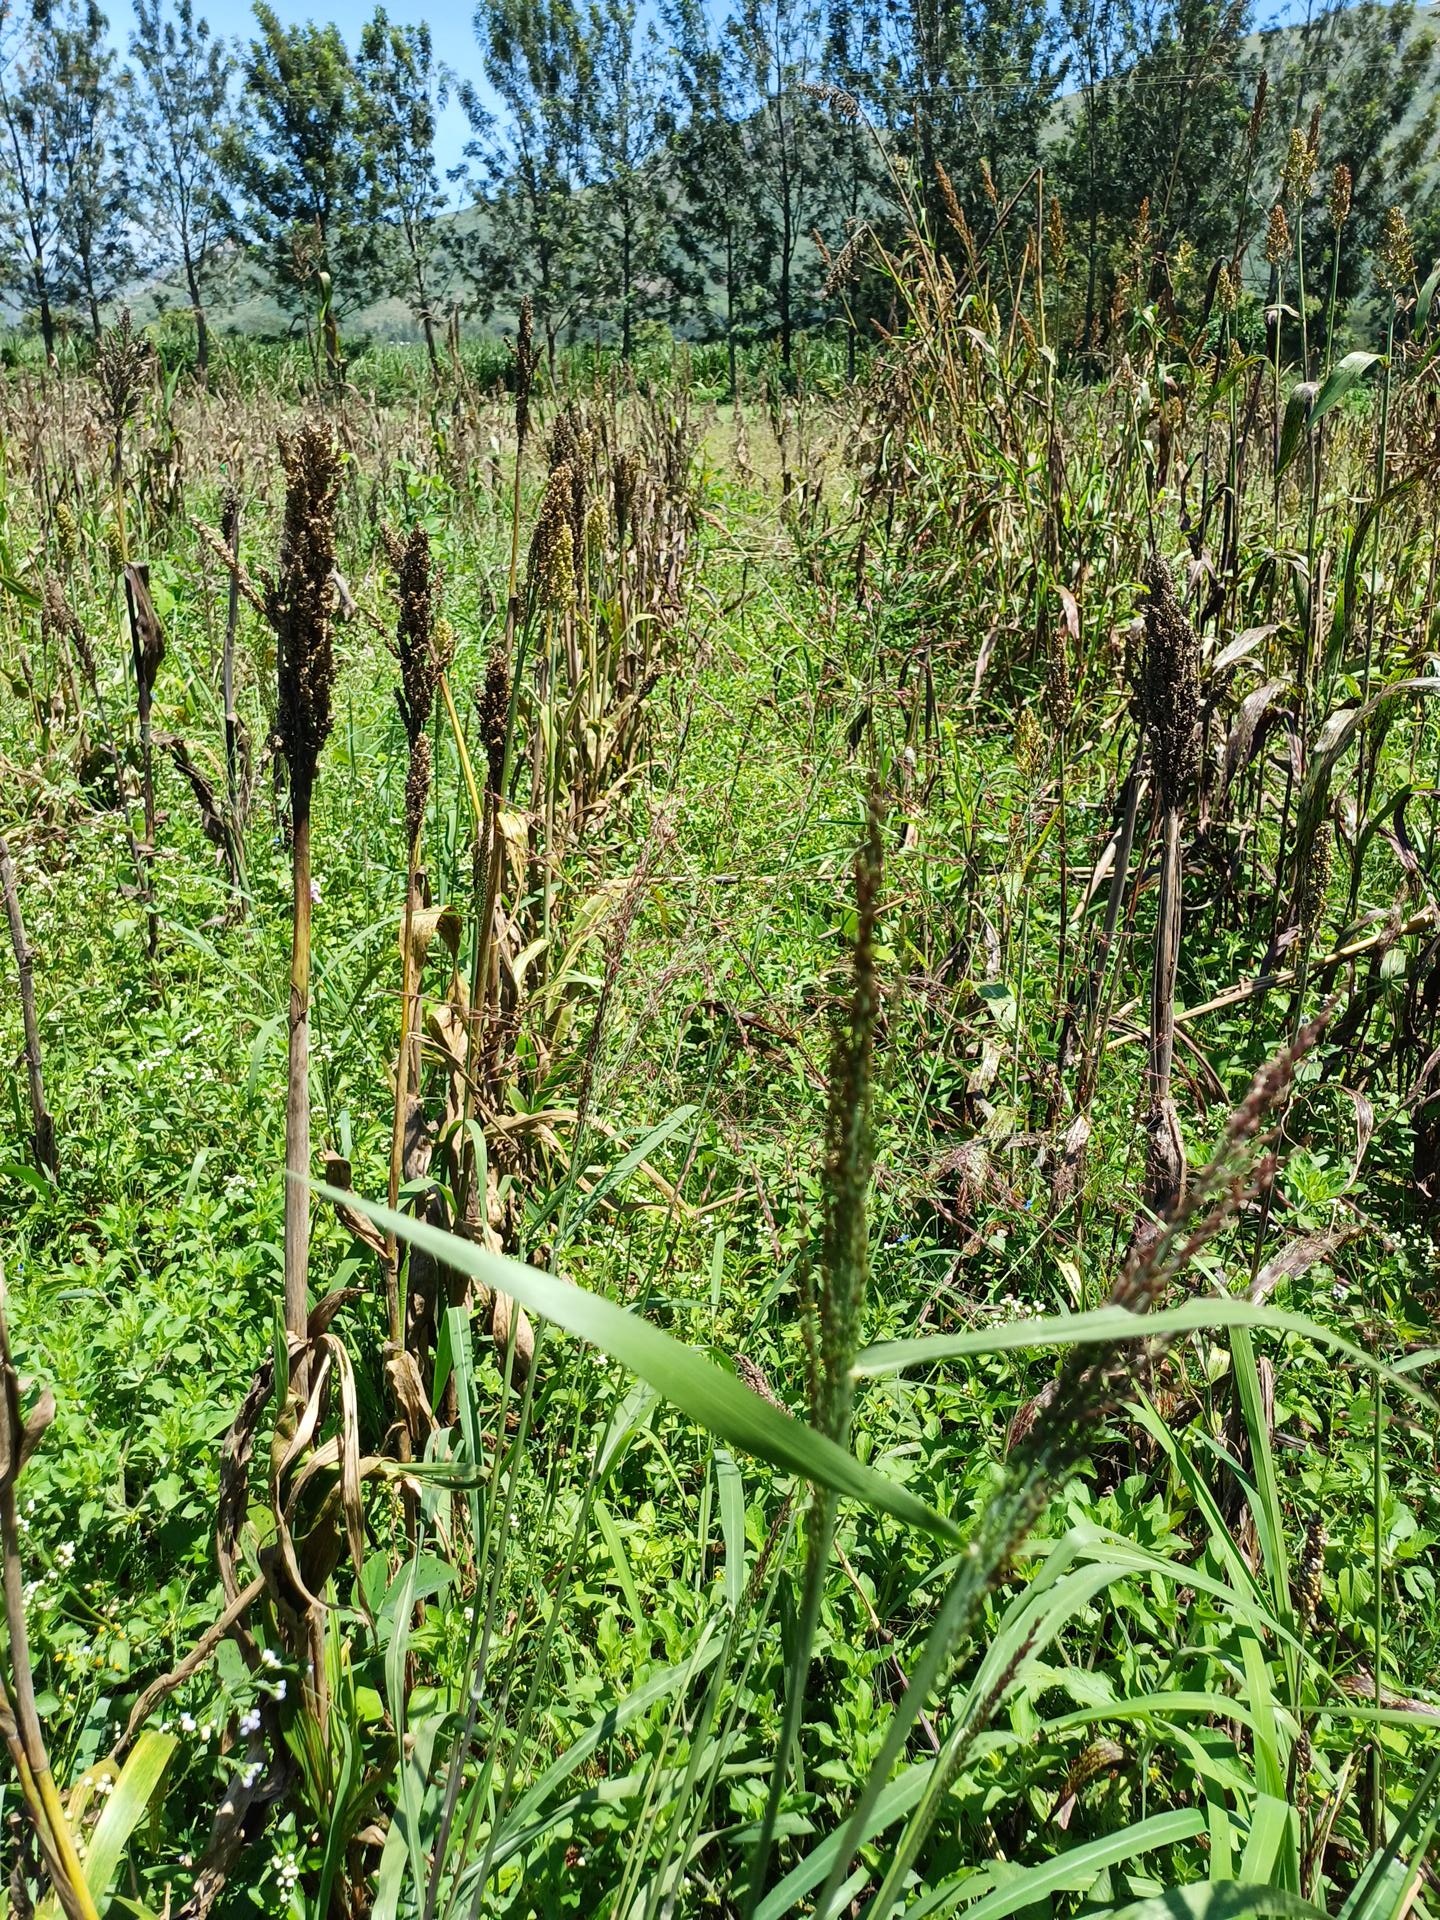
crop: sorghum
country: Kenya
